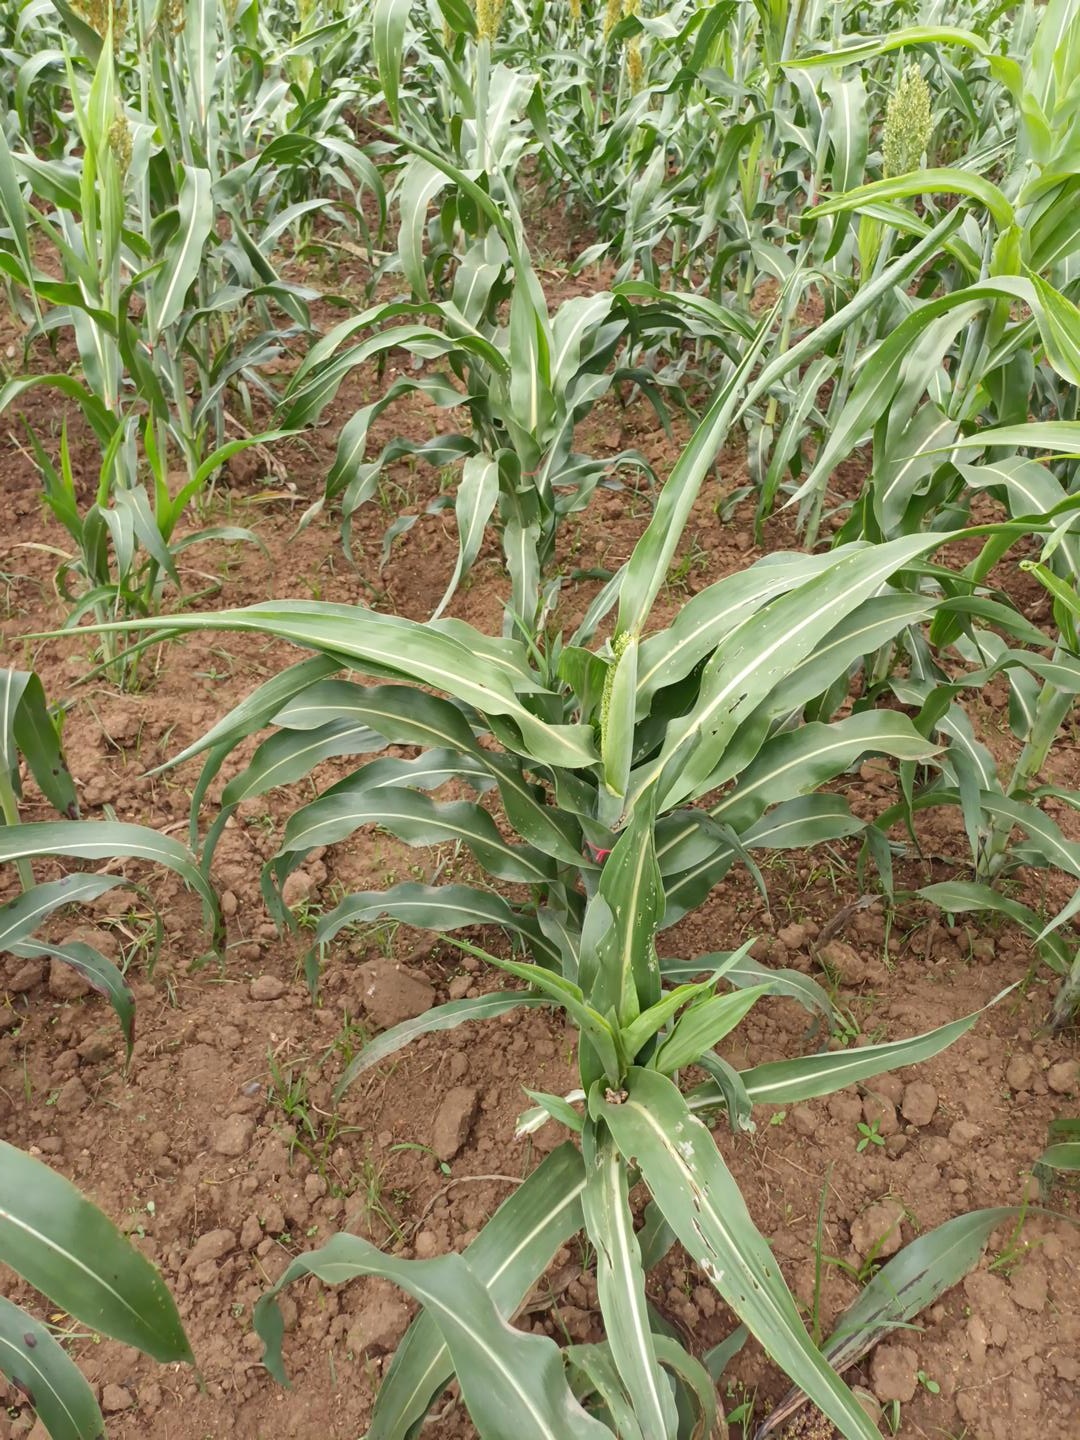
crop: sorghum
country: Kenya
